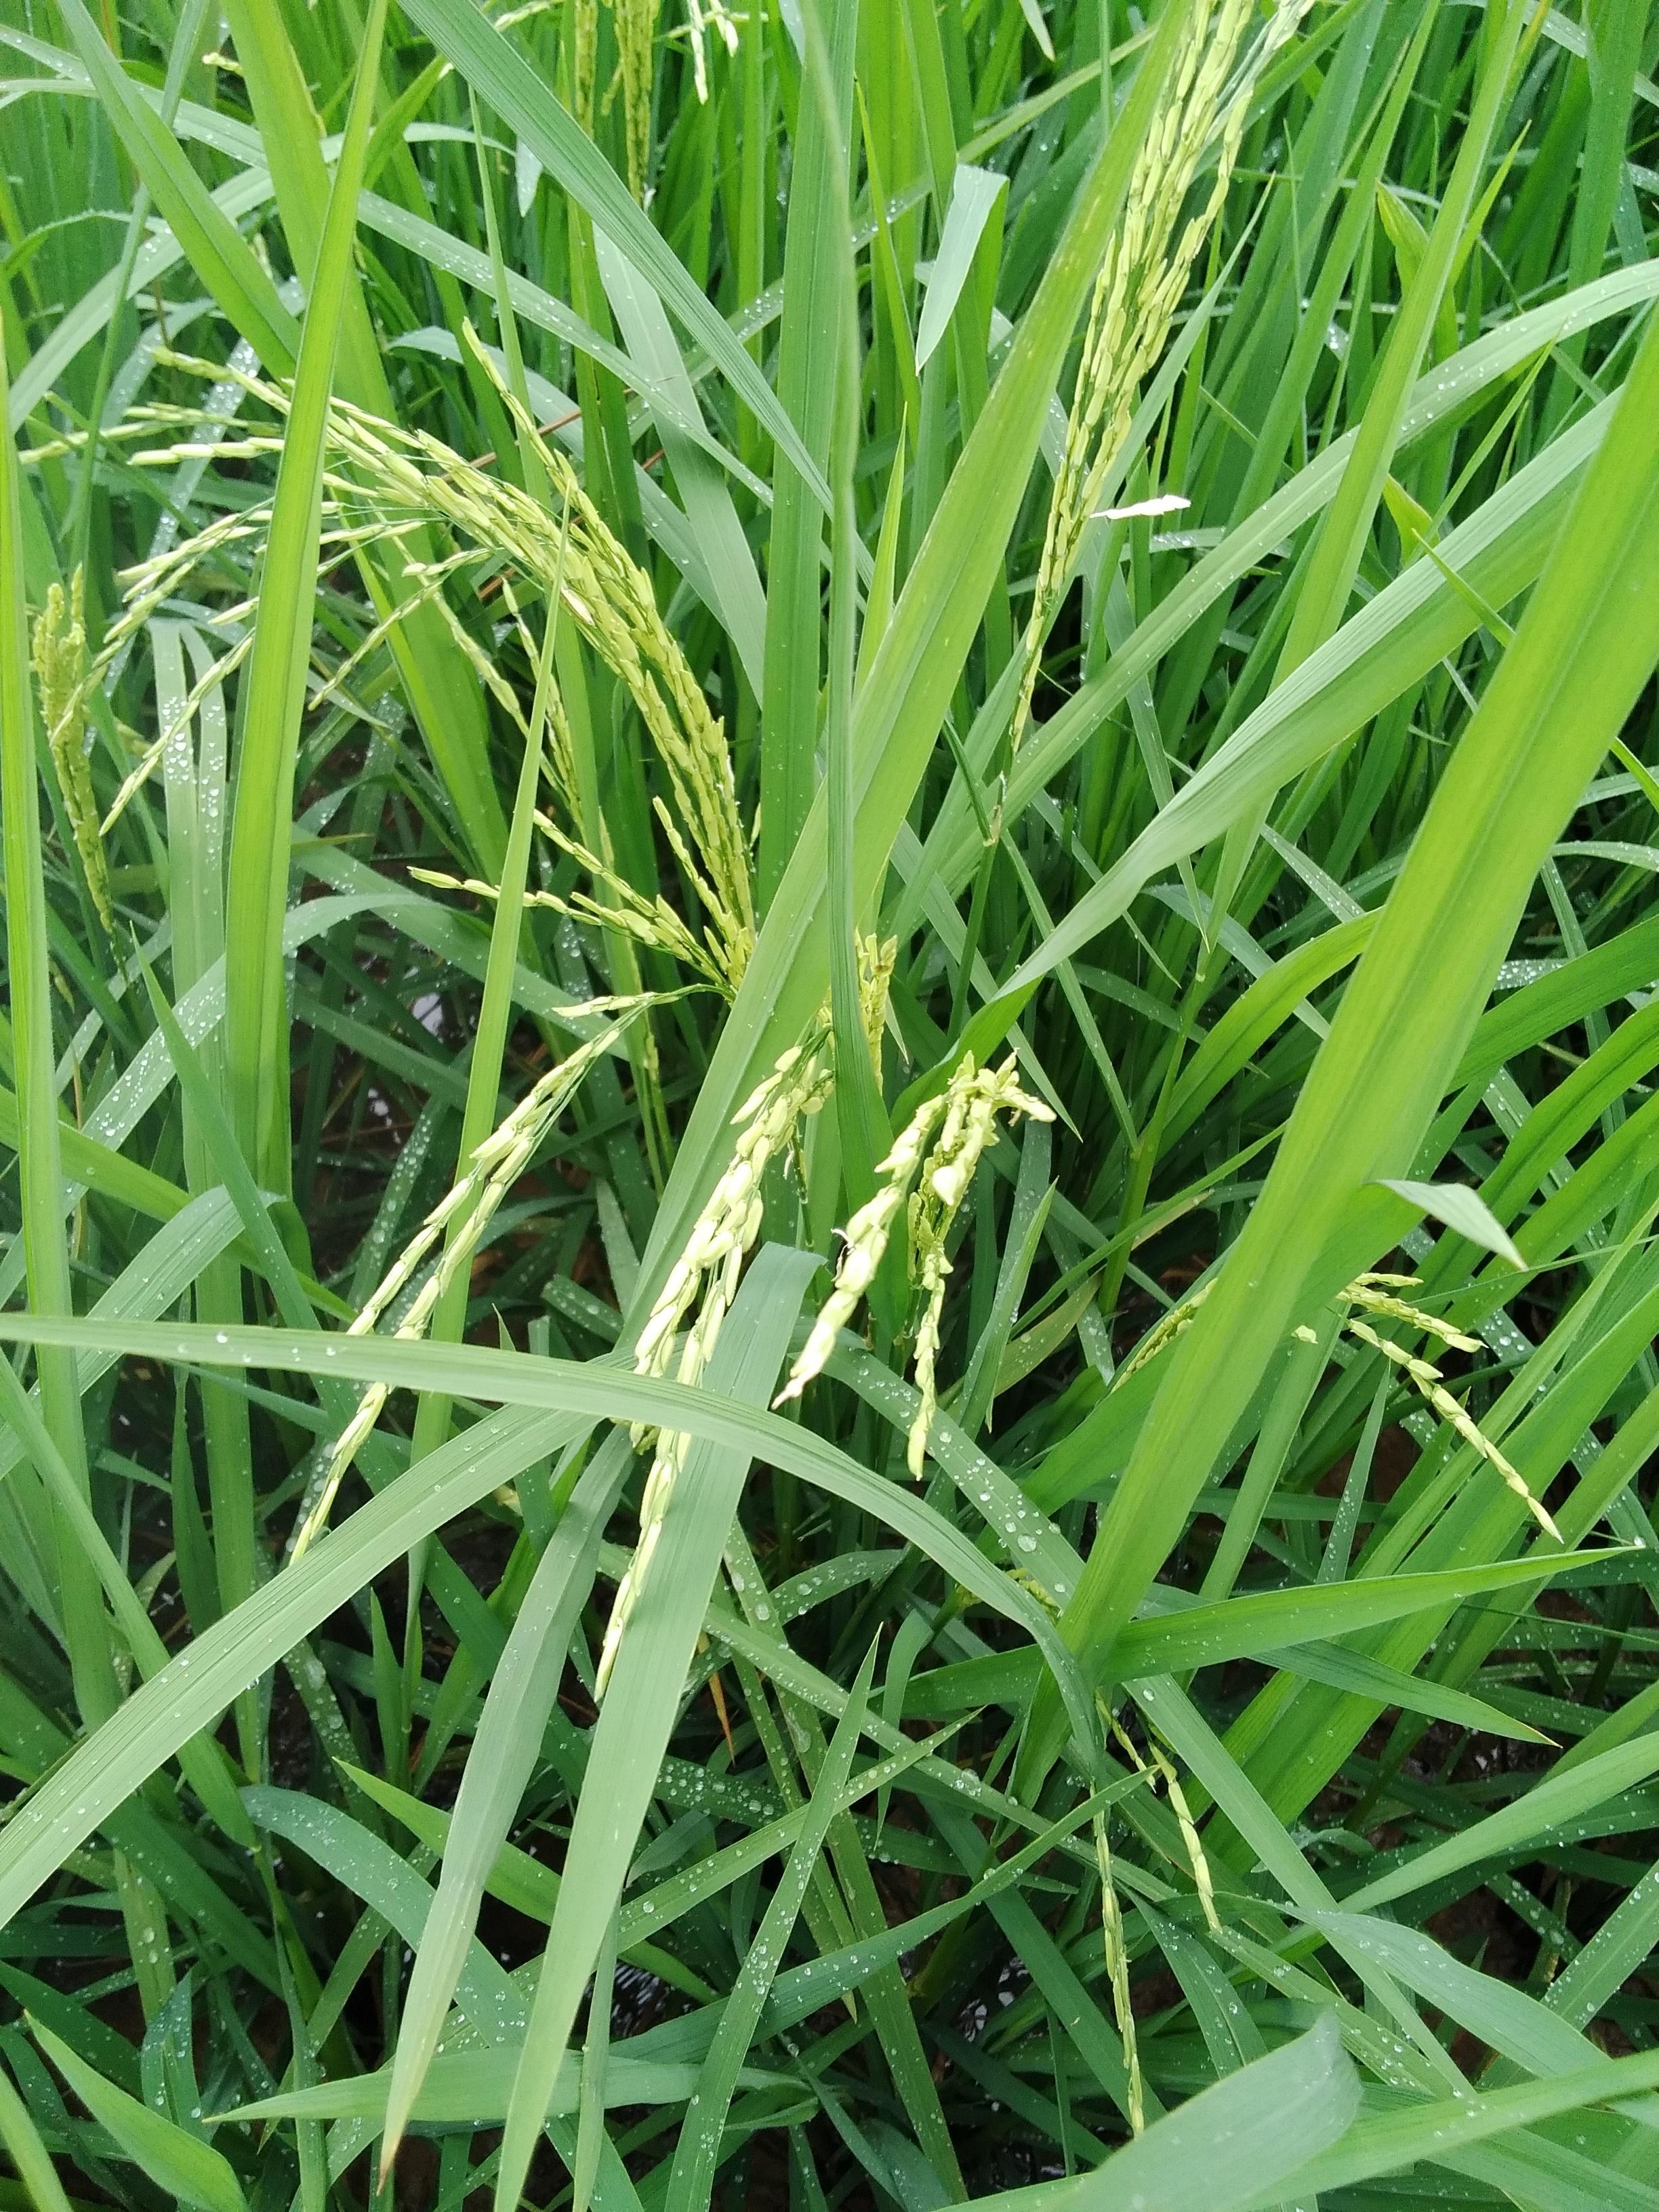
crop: rice
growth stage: flowering
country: Nigeria
